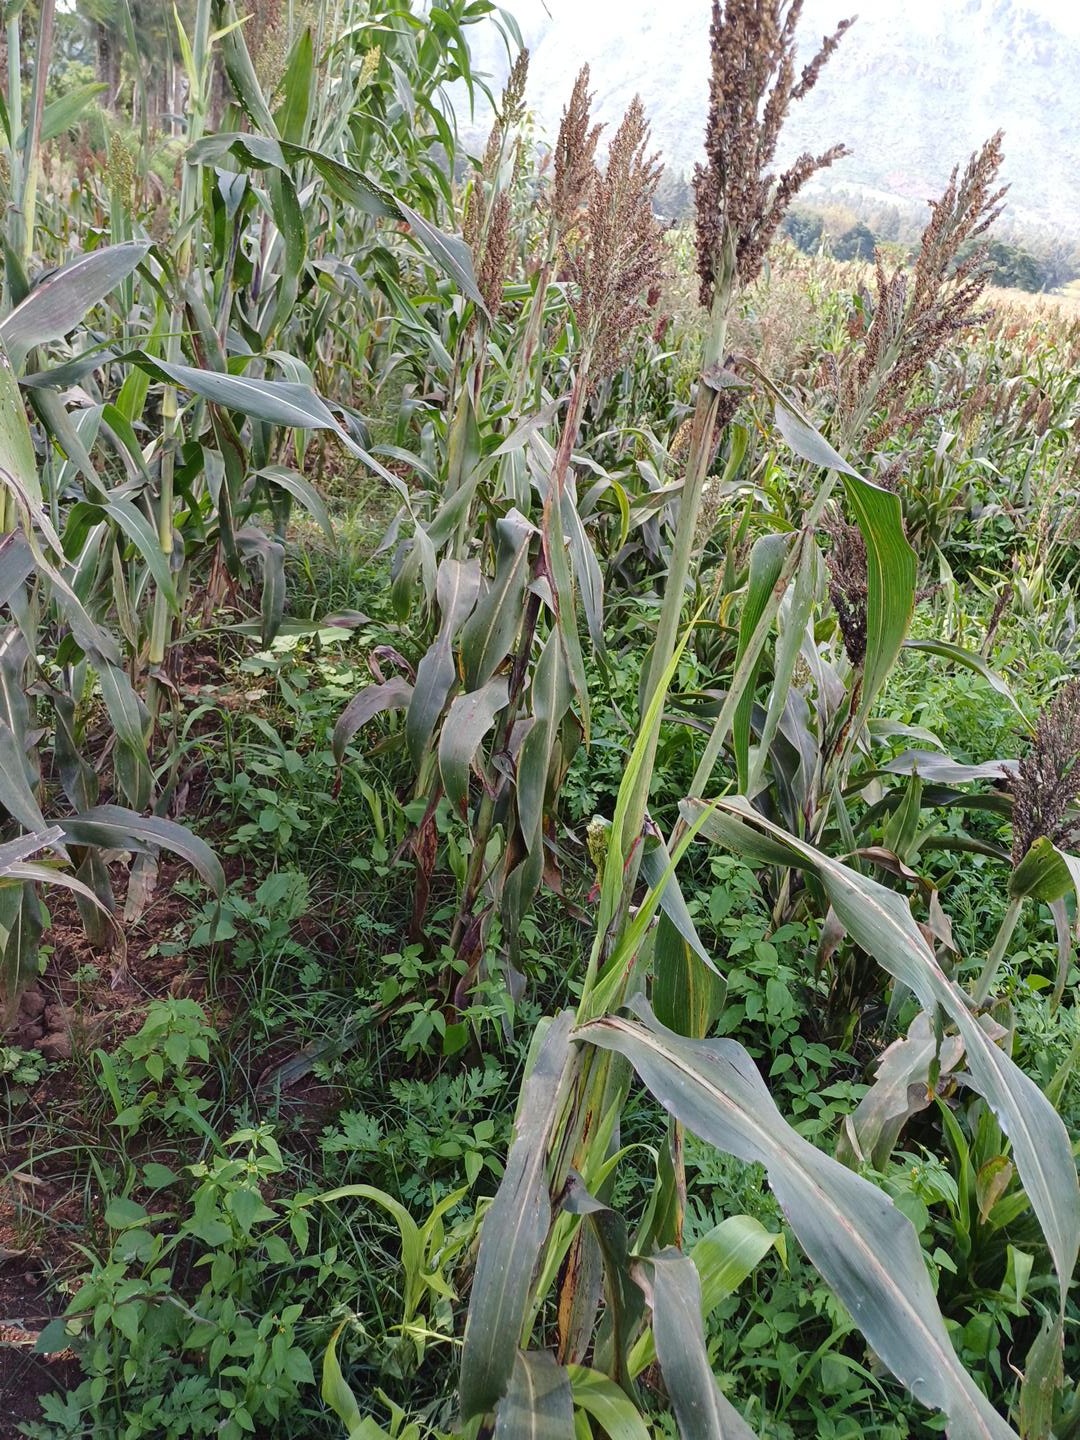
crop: sorghum
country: Kenya
